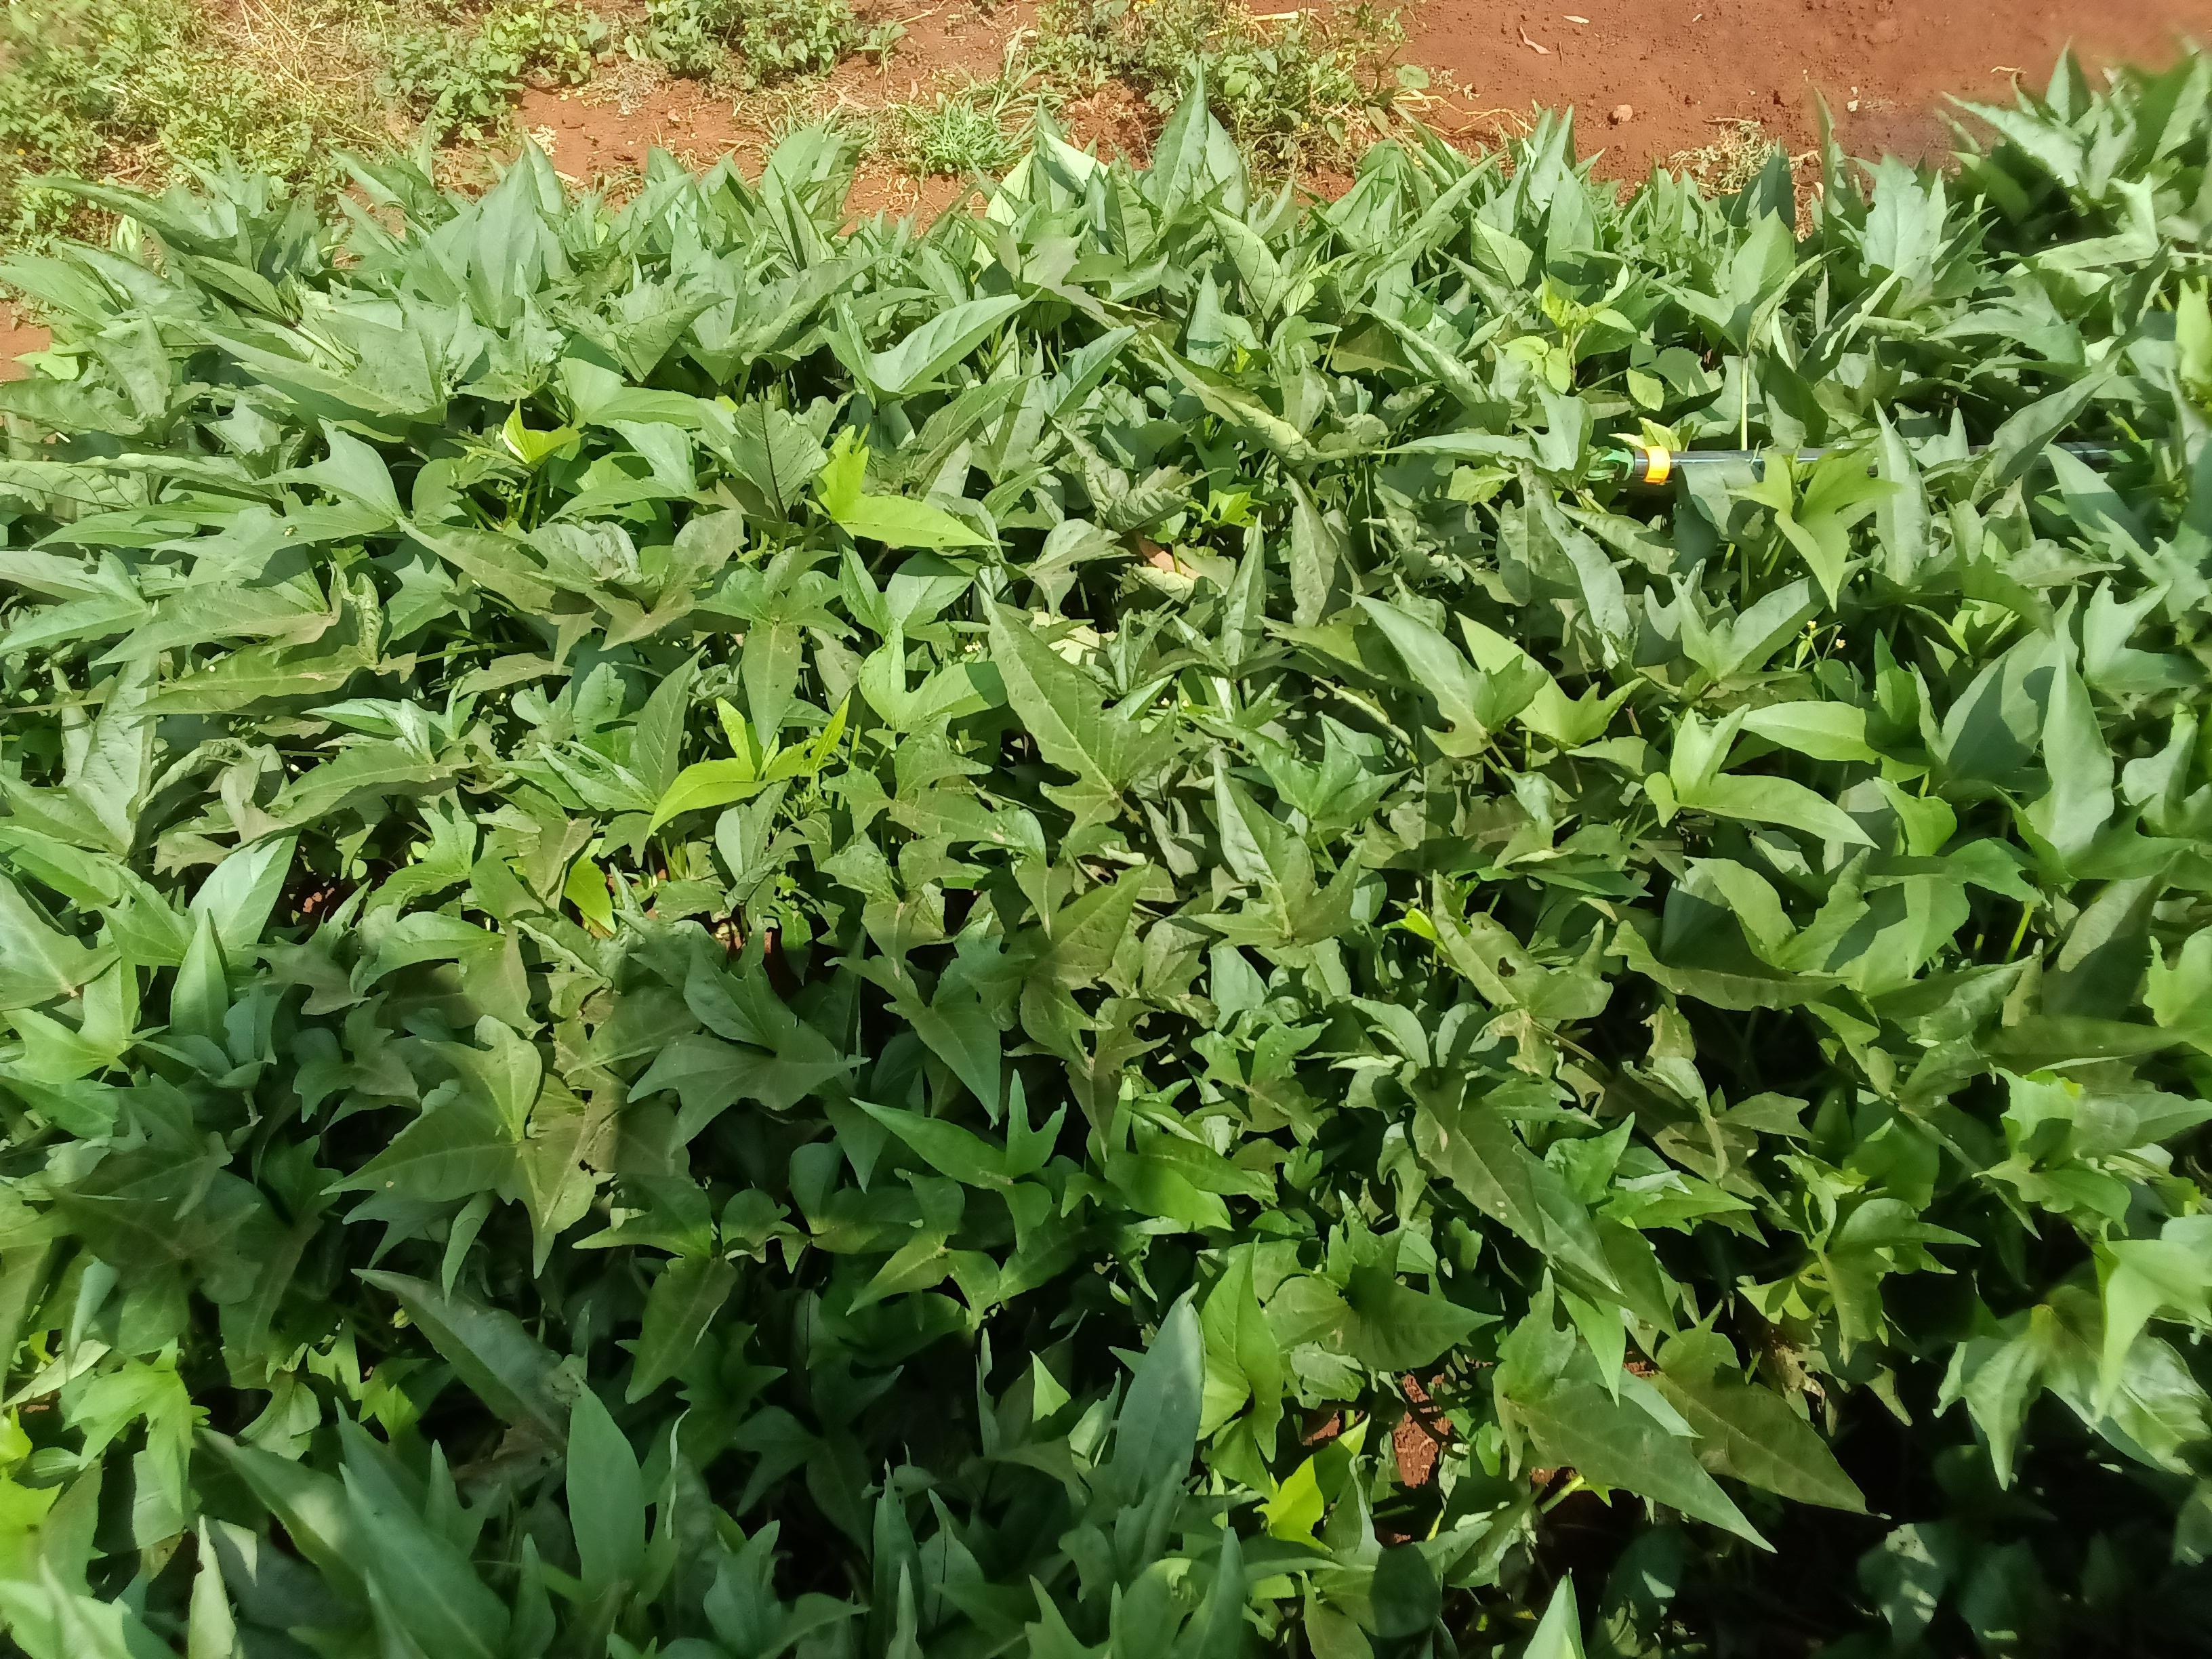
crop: sweet potato
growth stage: vegetative
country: Kenya
